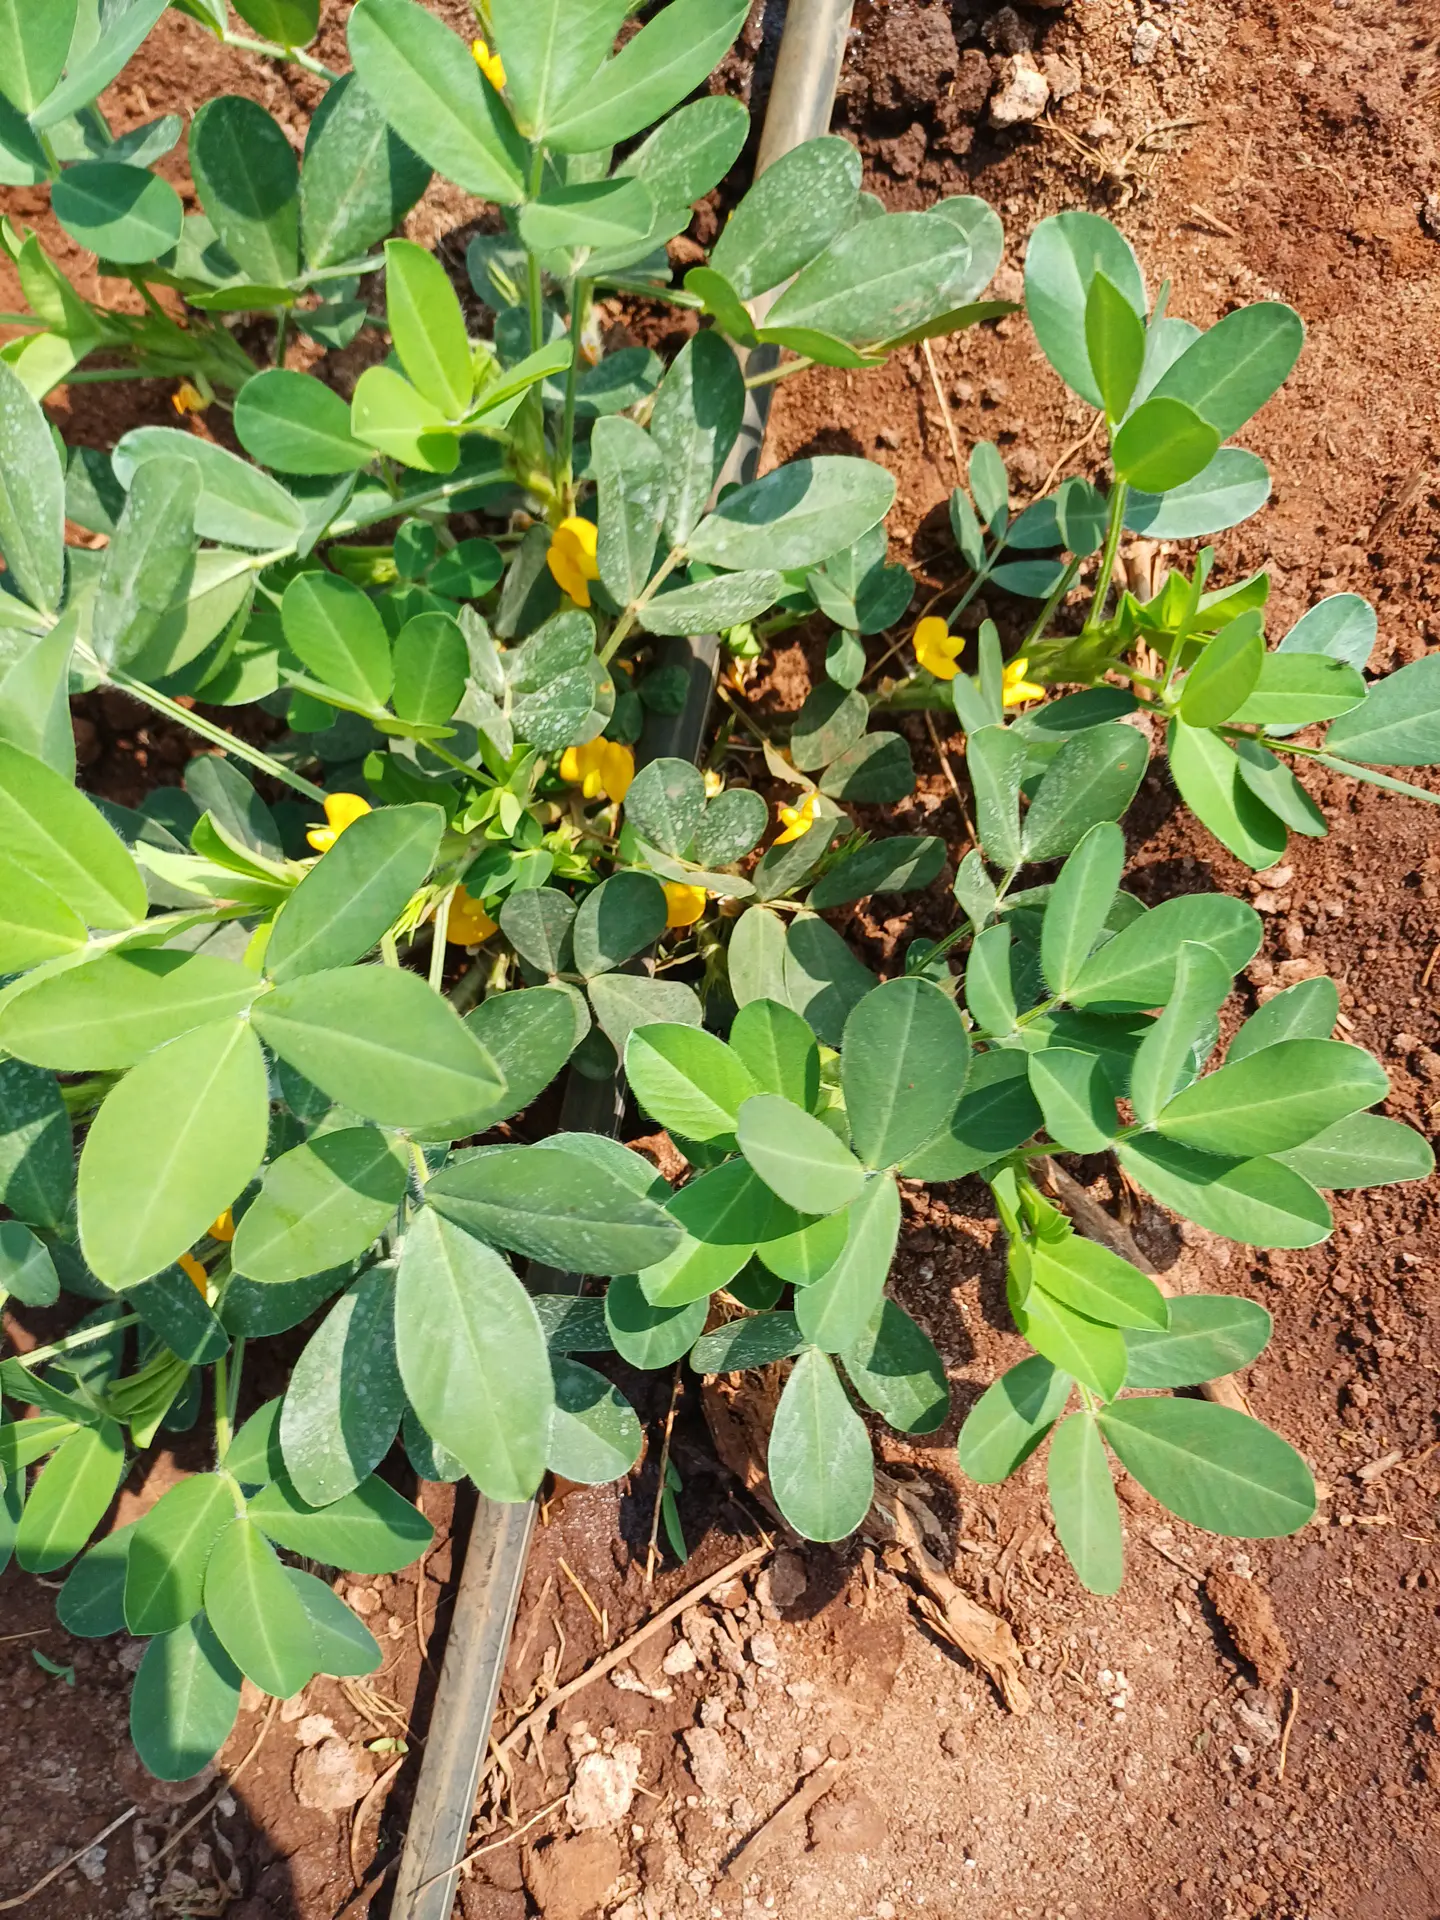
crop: groundnut
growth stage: flowering
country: Kenya
